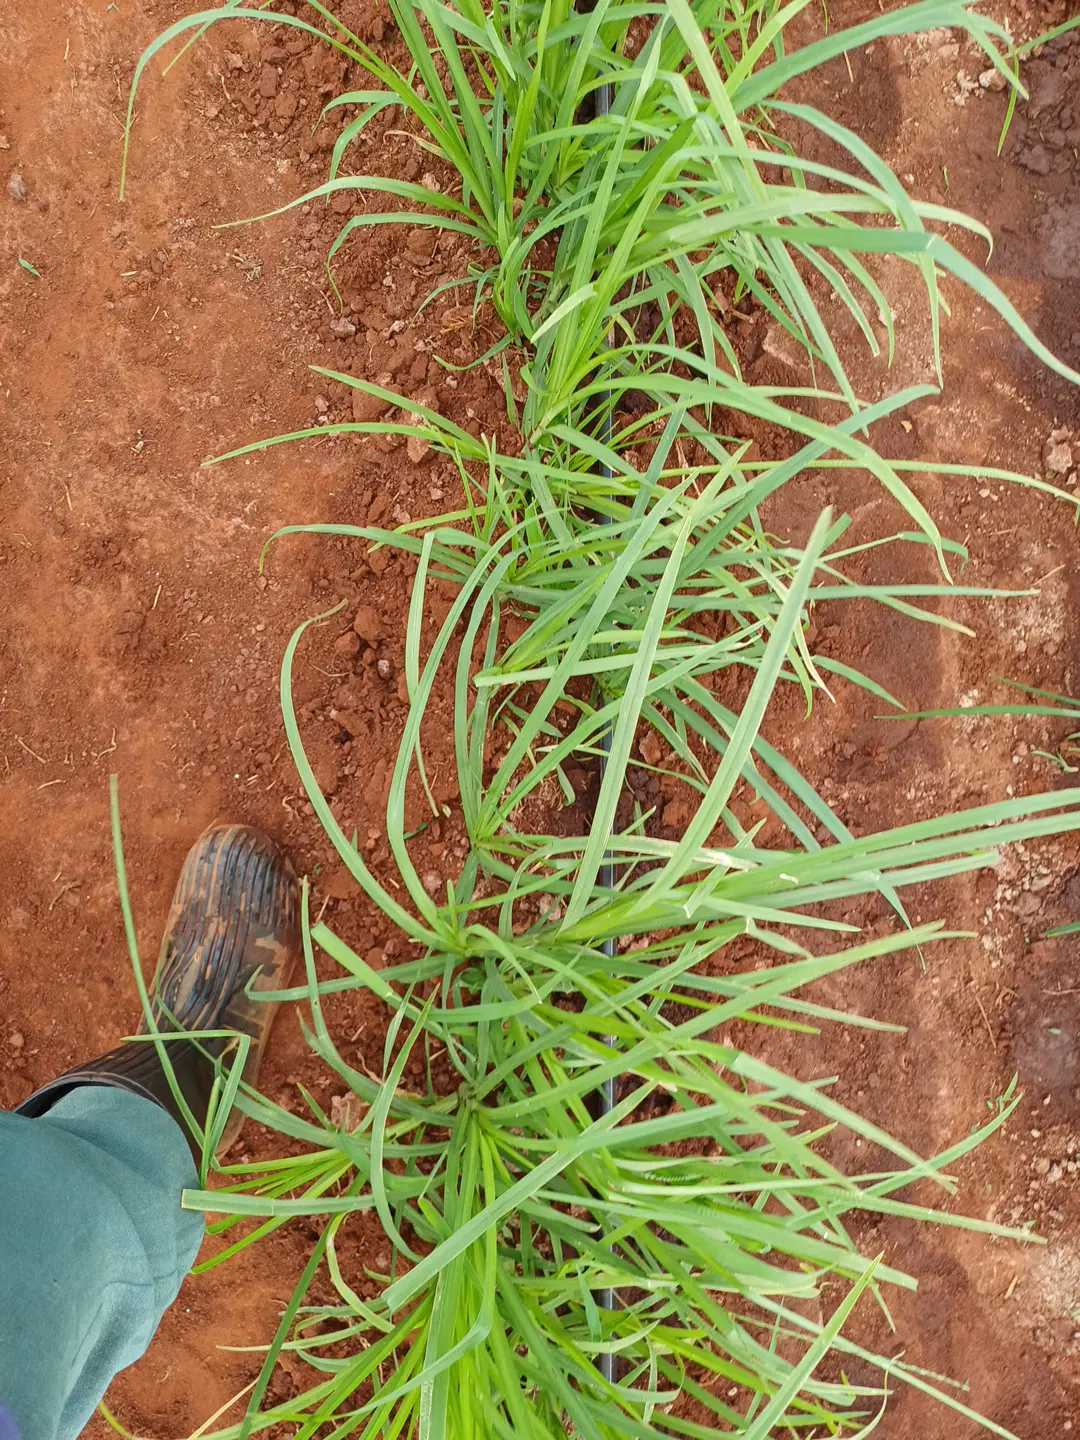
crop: finger millet
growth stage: elongation stem
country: Kenya
